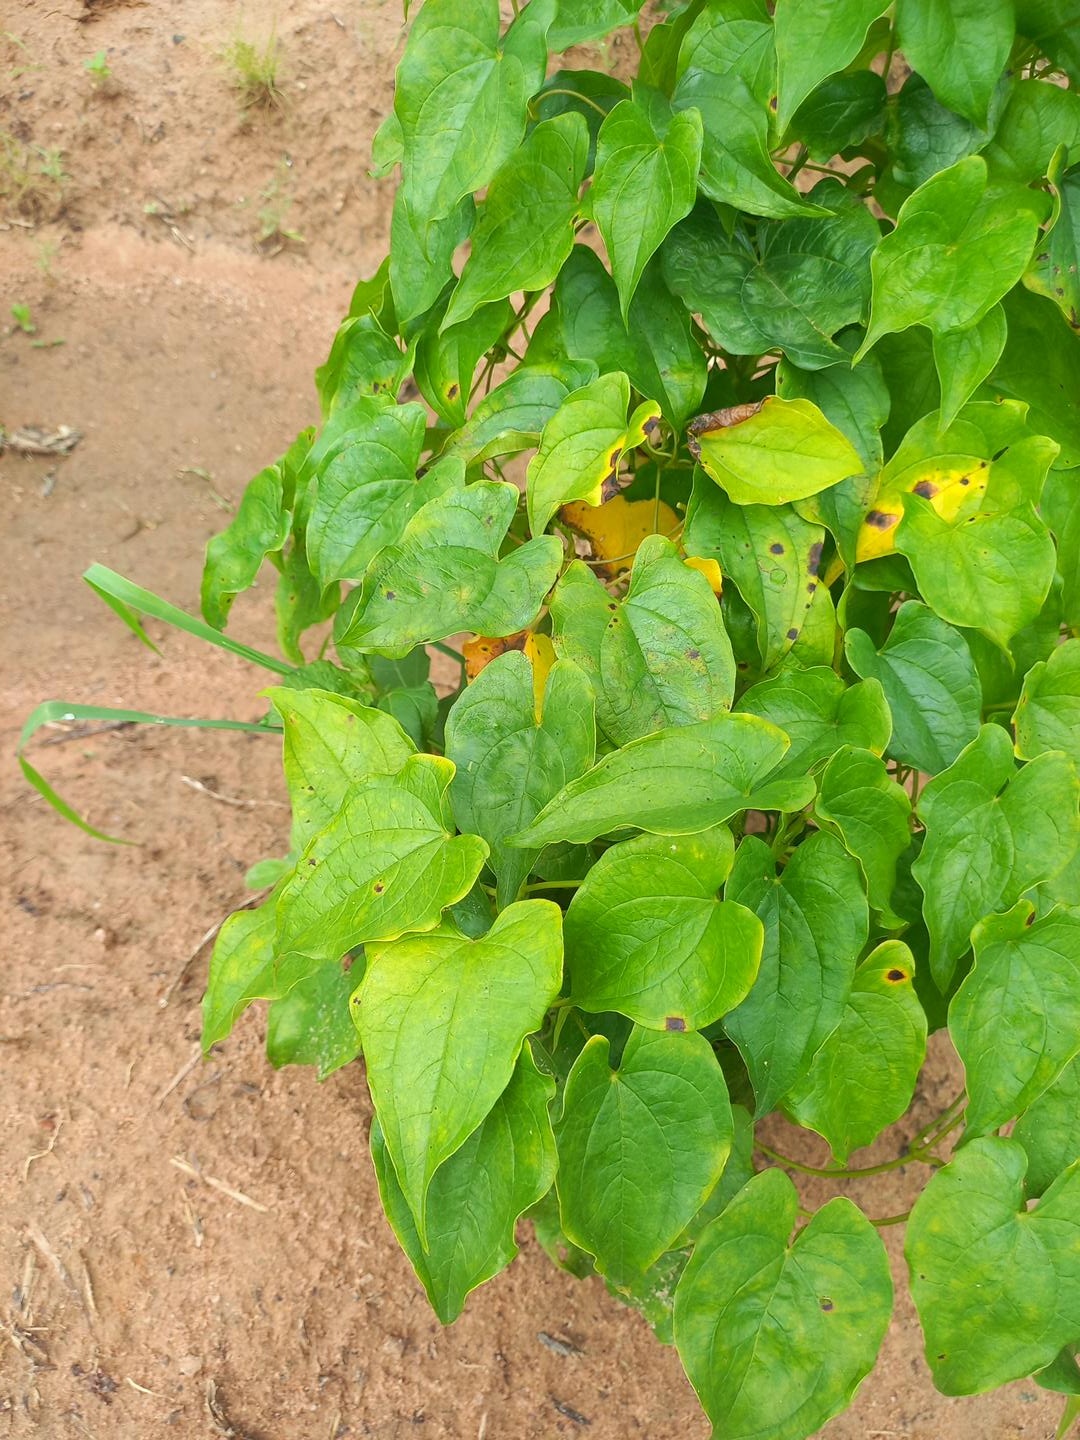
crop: yam
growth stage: vegetative
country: Nigeria
